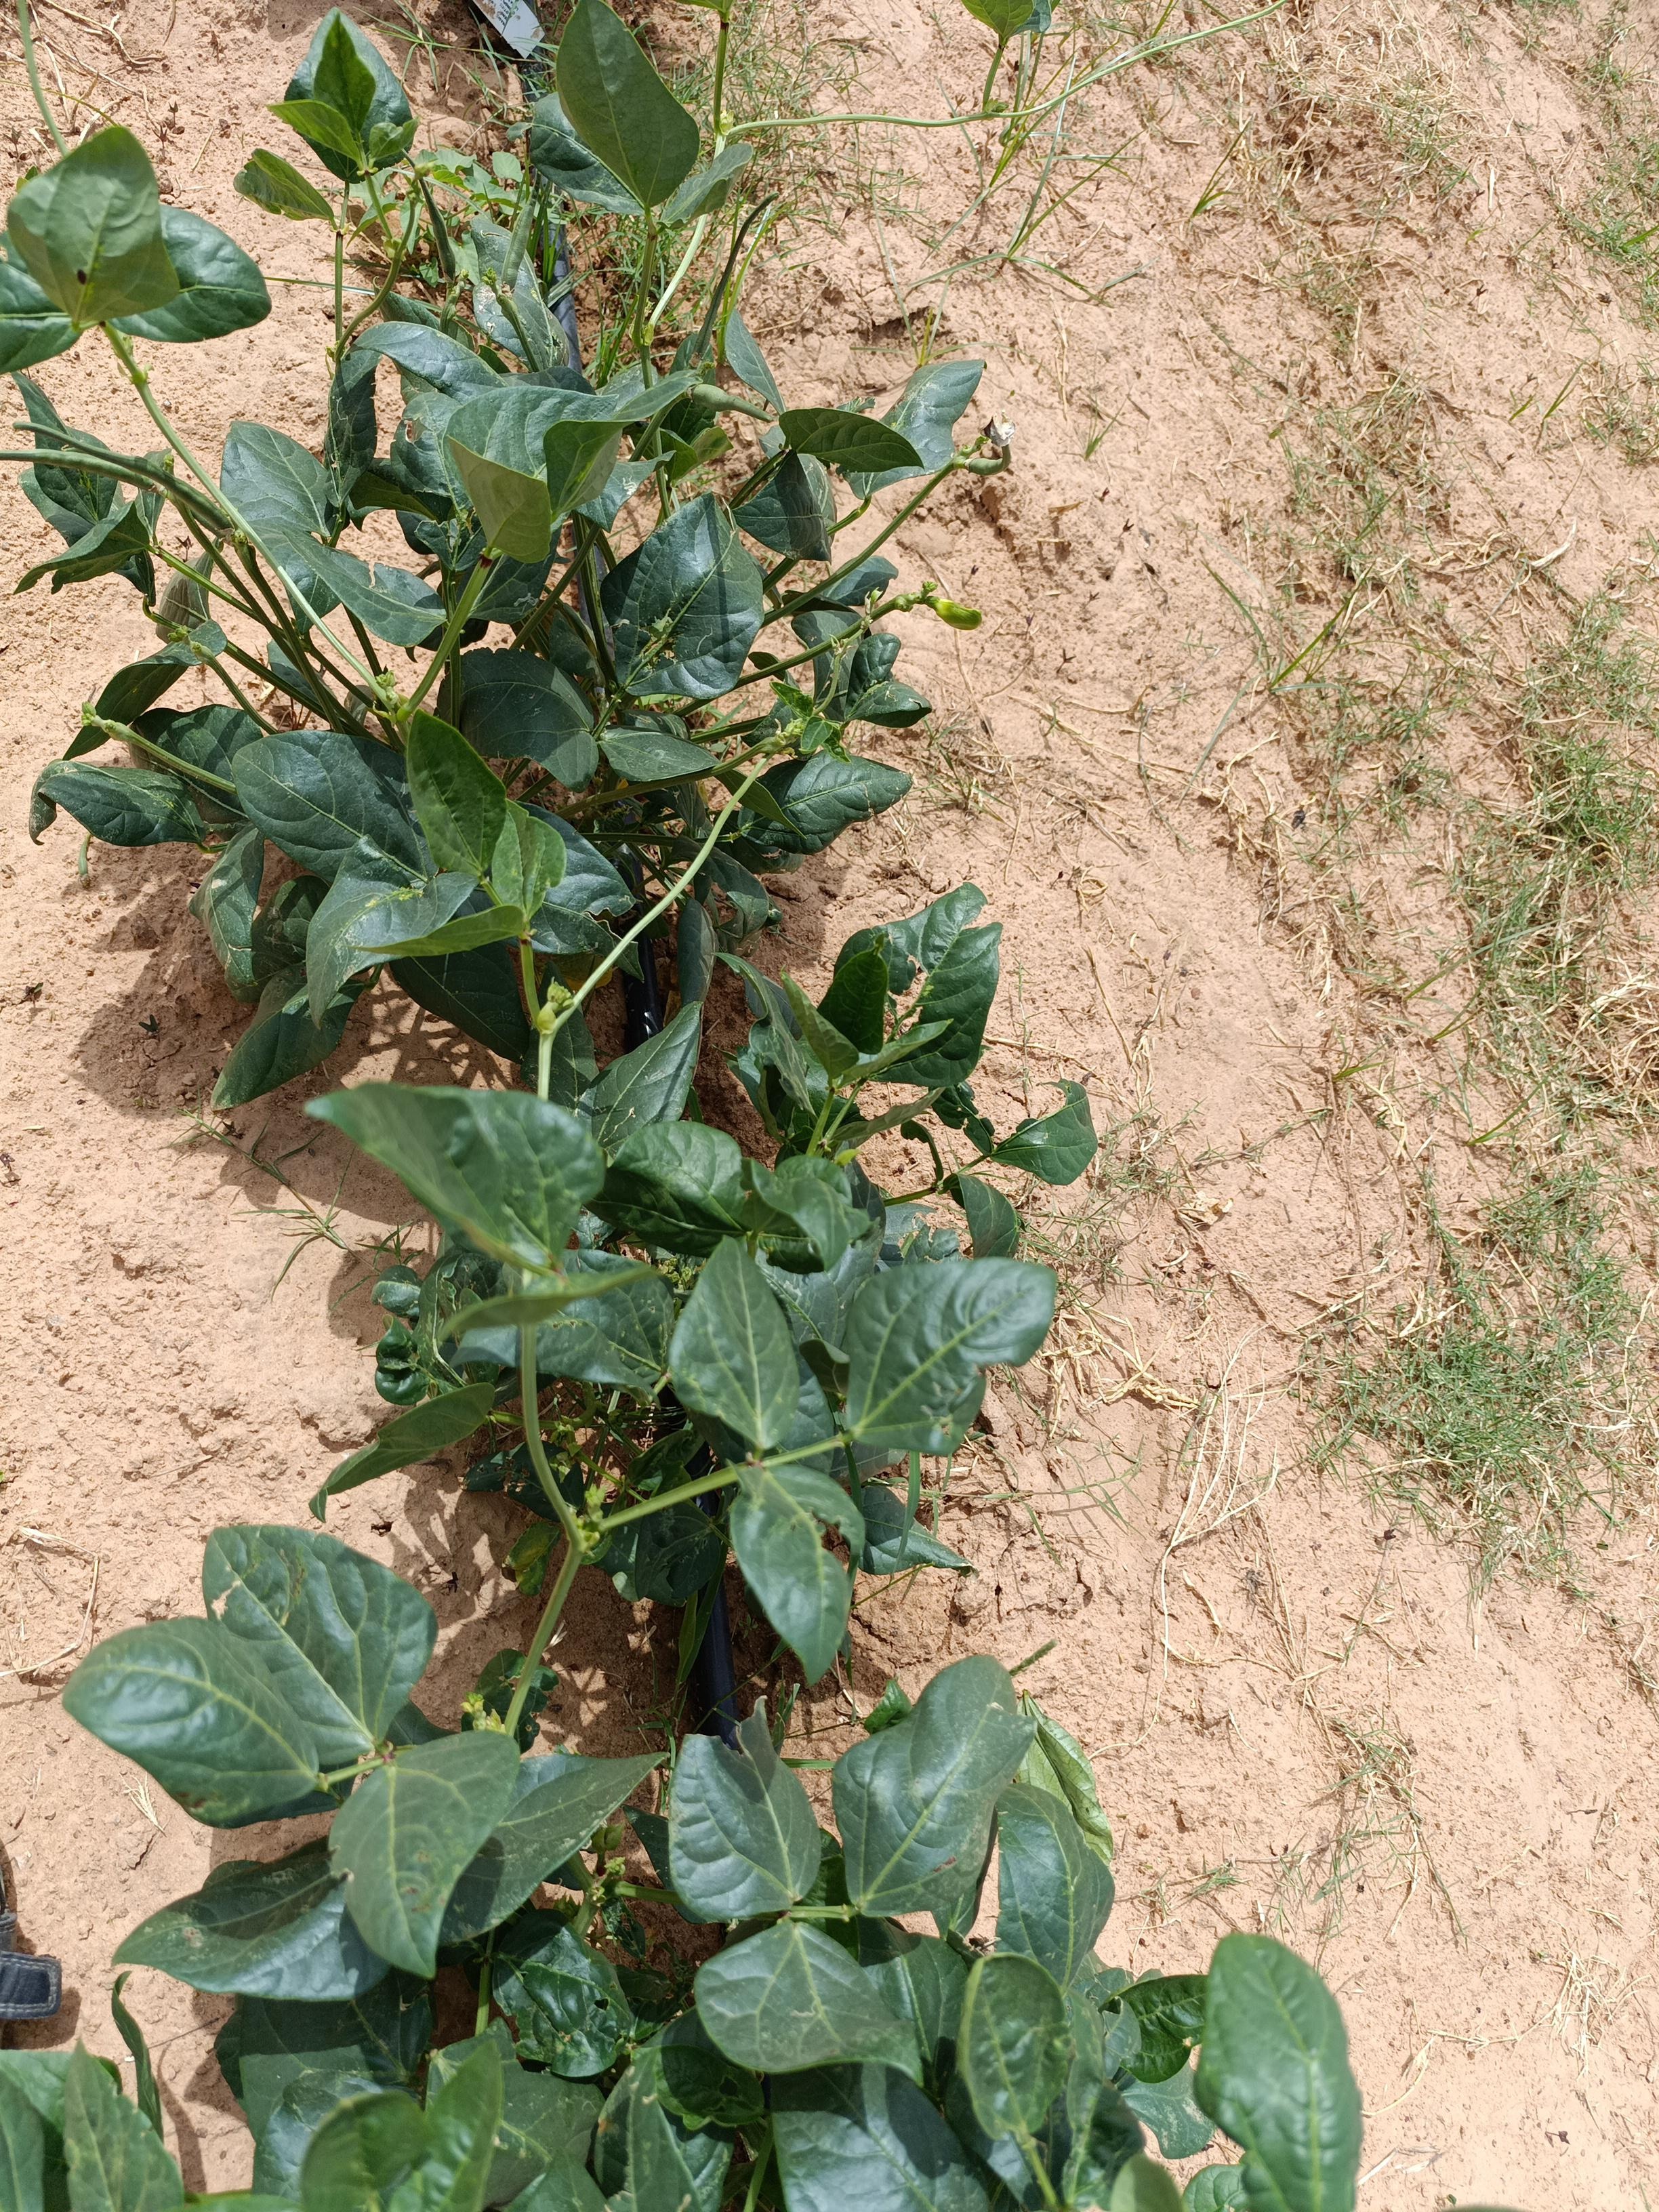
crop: cowpea
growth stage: flowering
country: Nigeria
